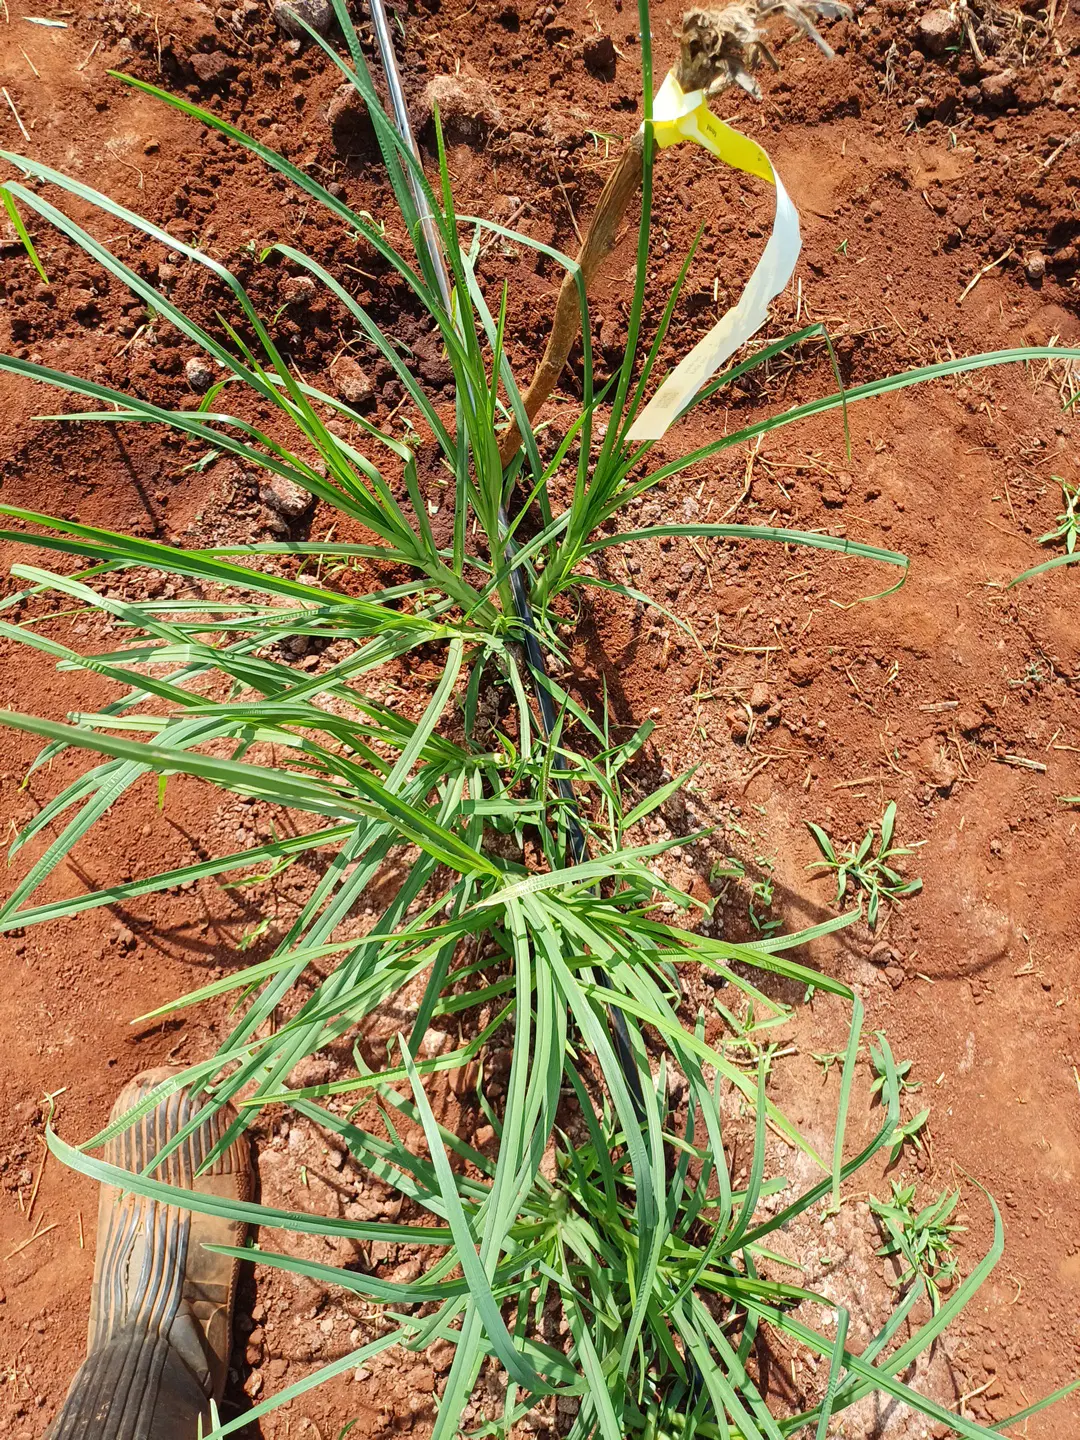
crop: finger millet
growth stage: elongation stem
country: Kenya
